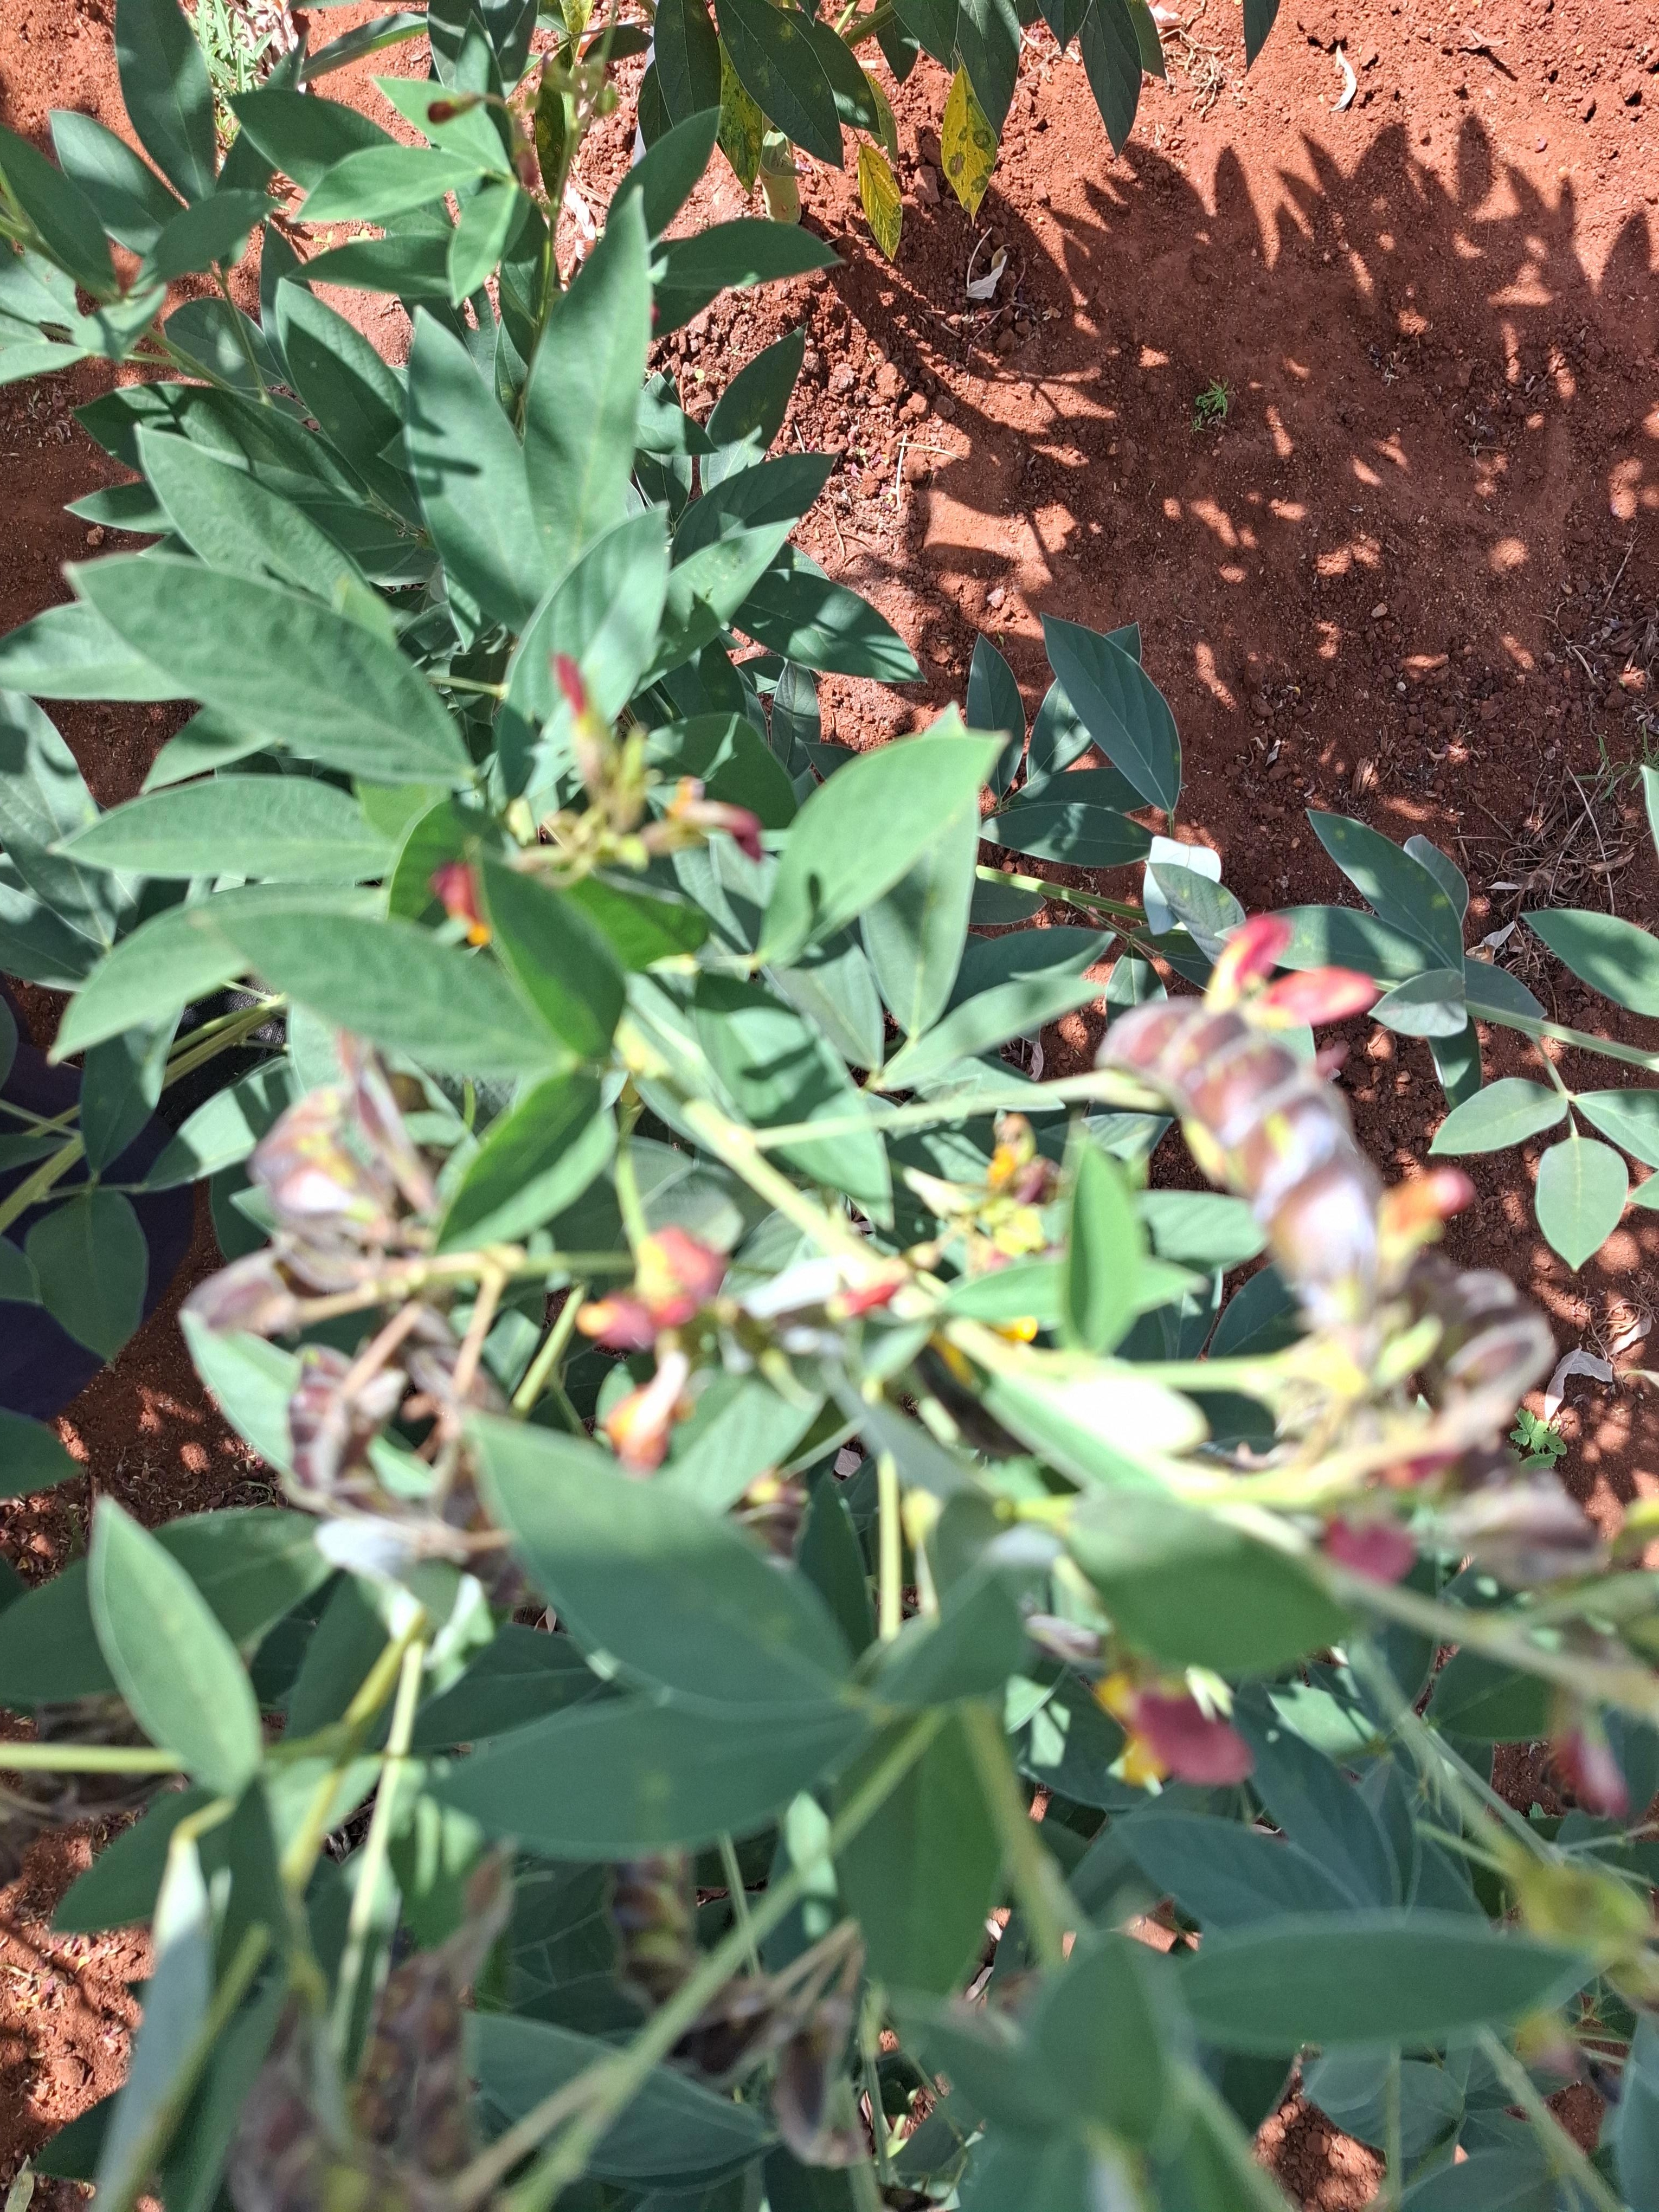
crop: pigeonpea
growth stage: development pod
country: Kenya
